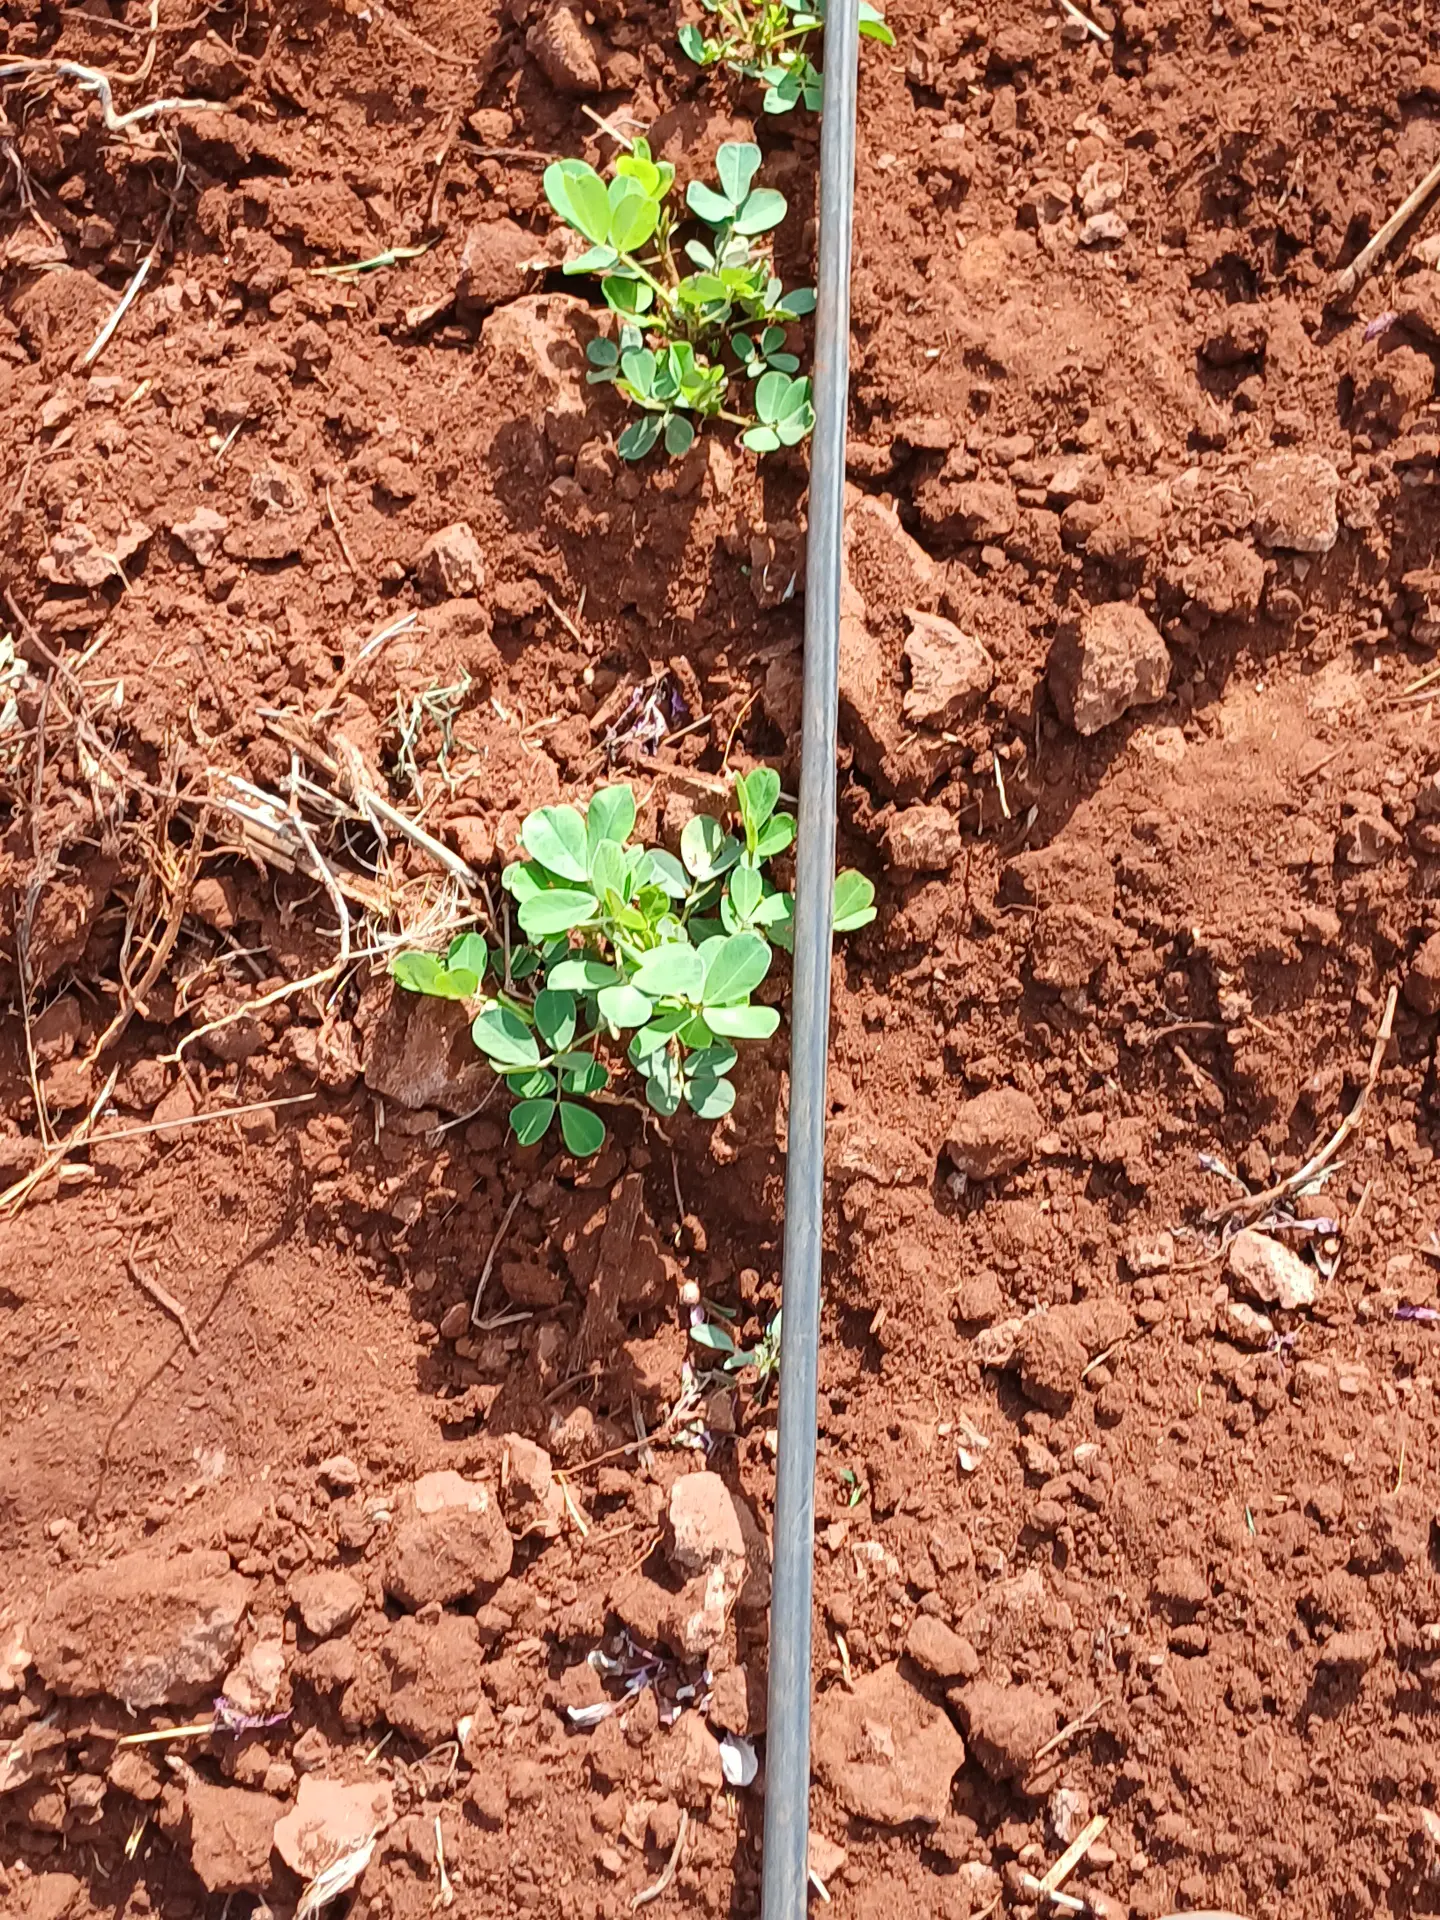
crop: groundnut
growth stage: vegetative
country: Kenya
